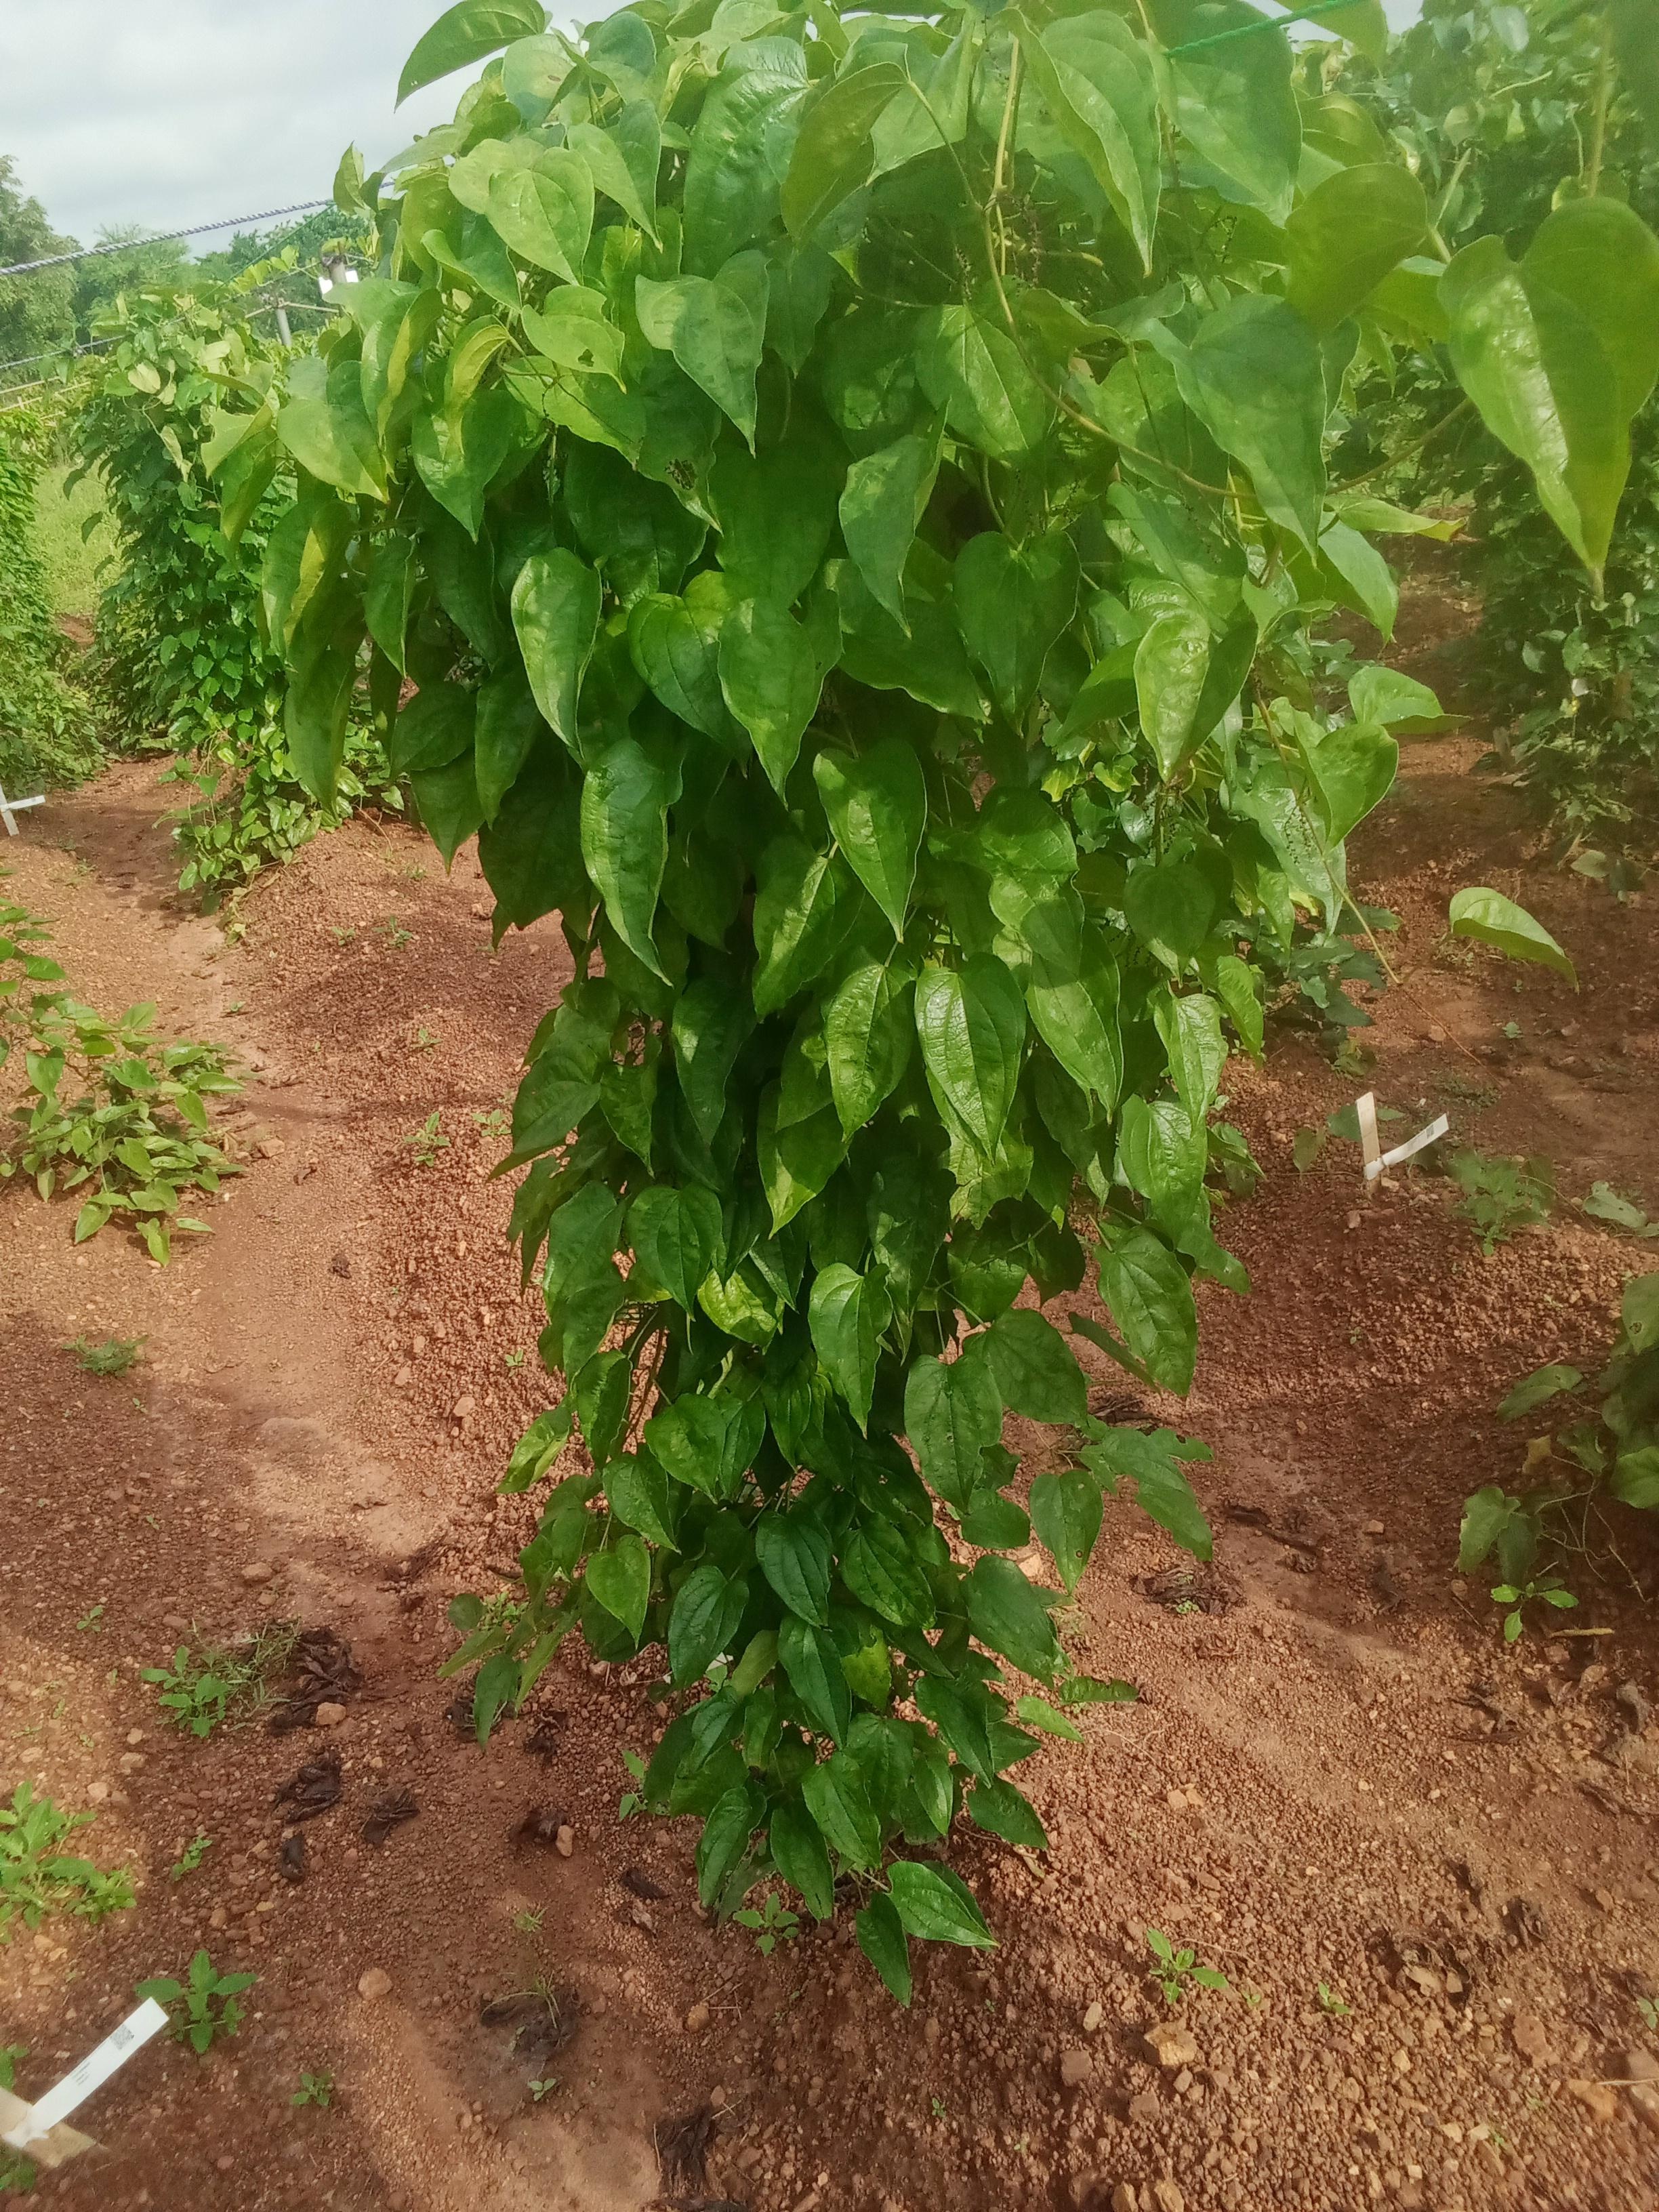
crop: yam
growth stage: vegetative
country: Nigeria
